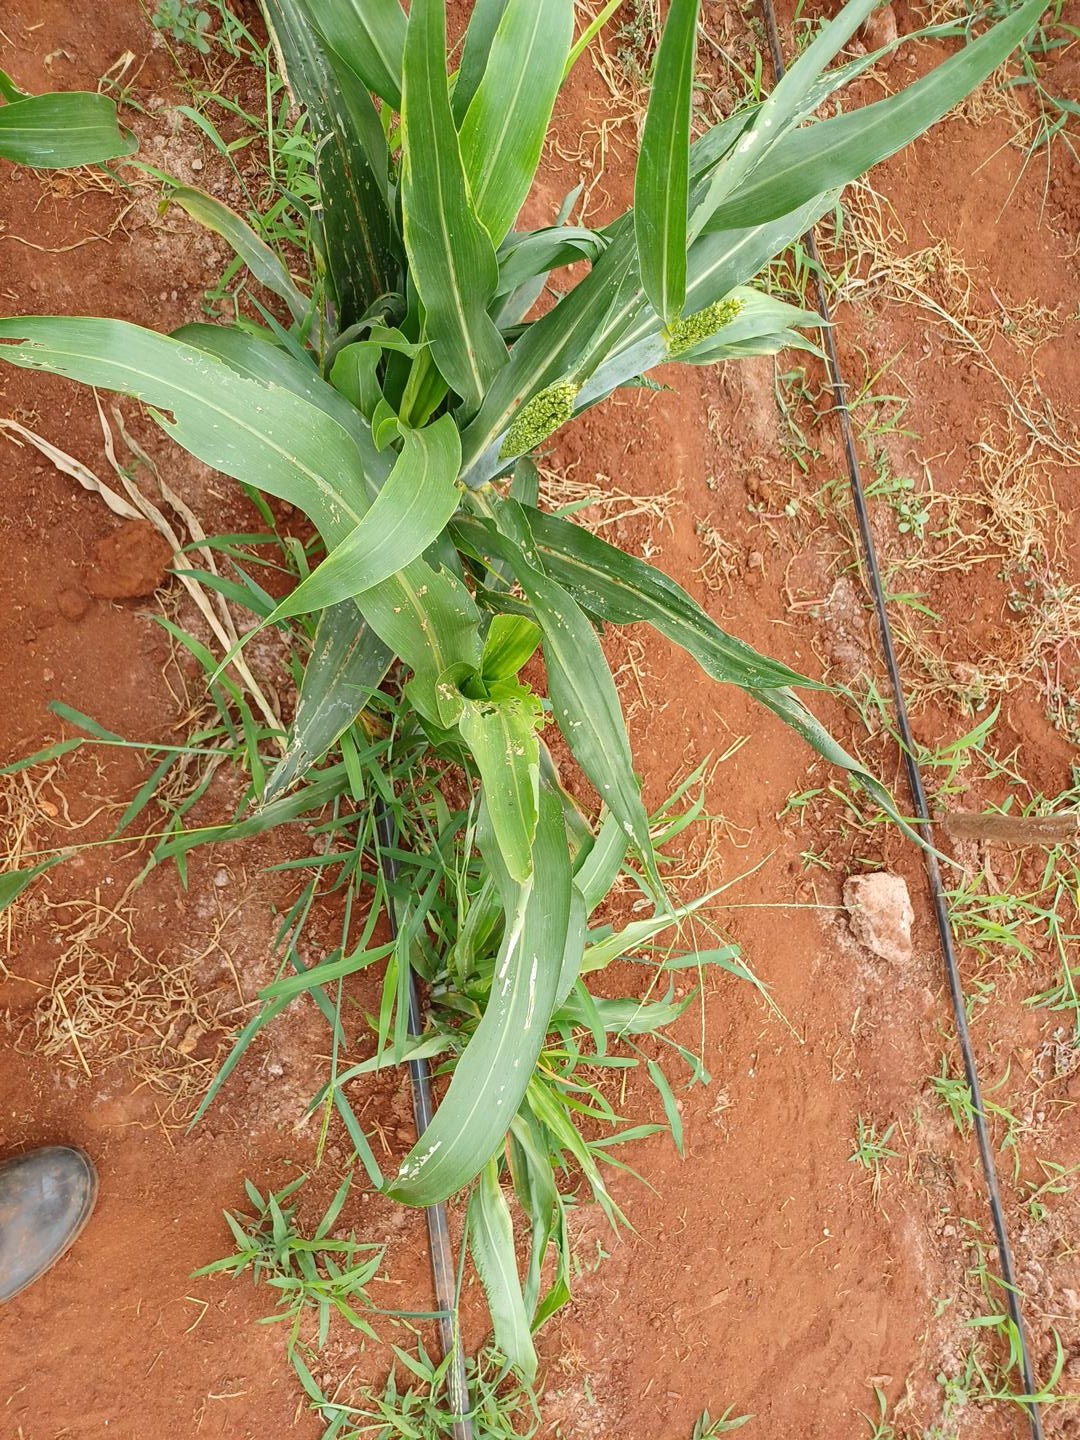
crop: sorghum
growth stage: vegetative
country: Kenya
